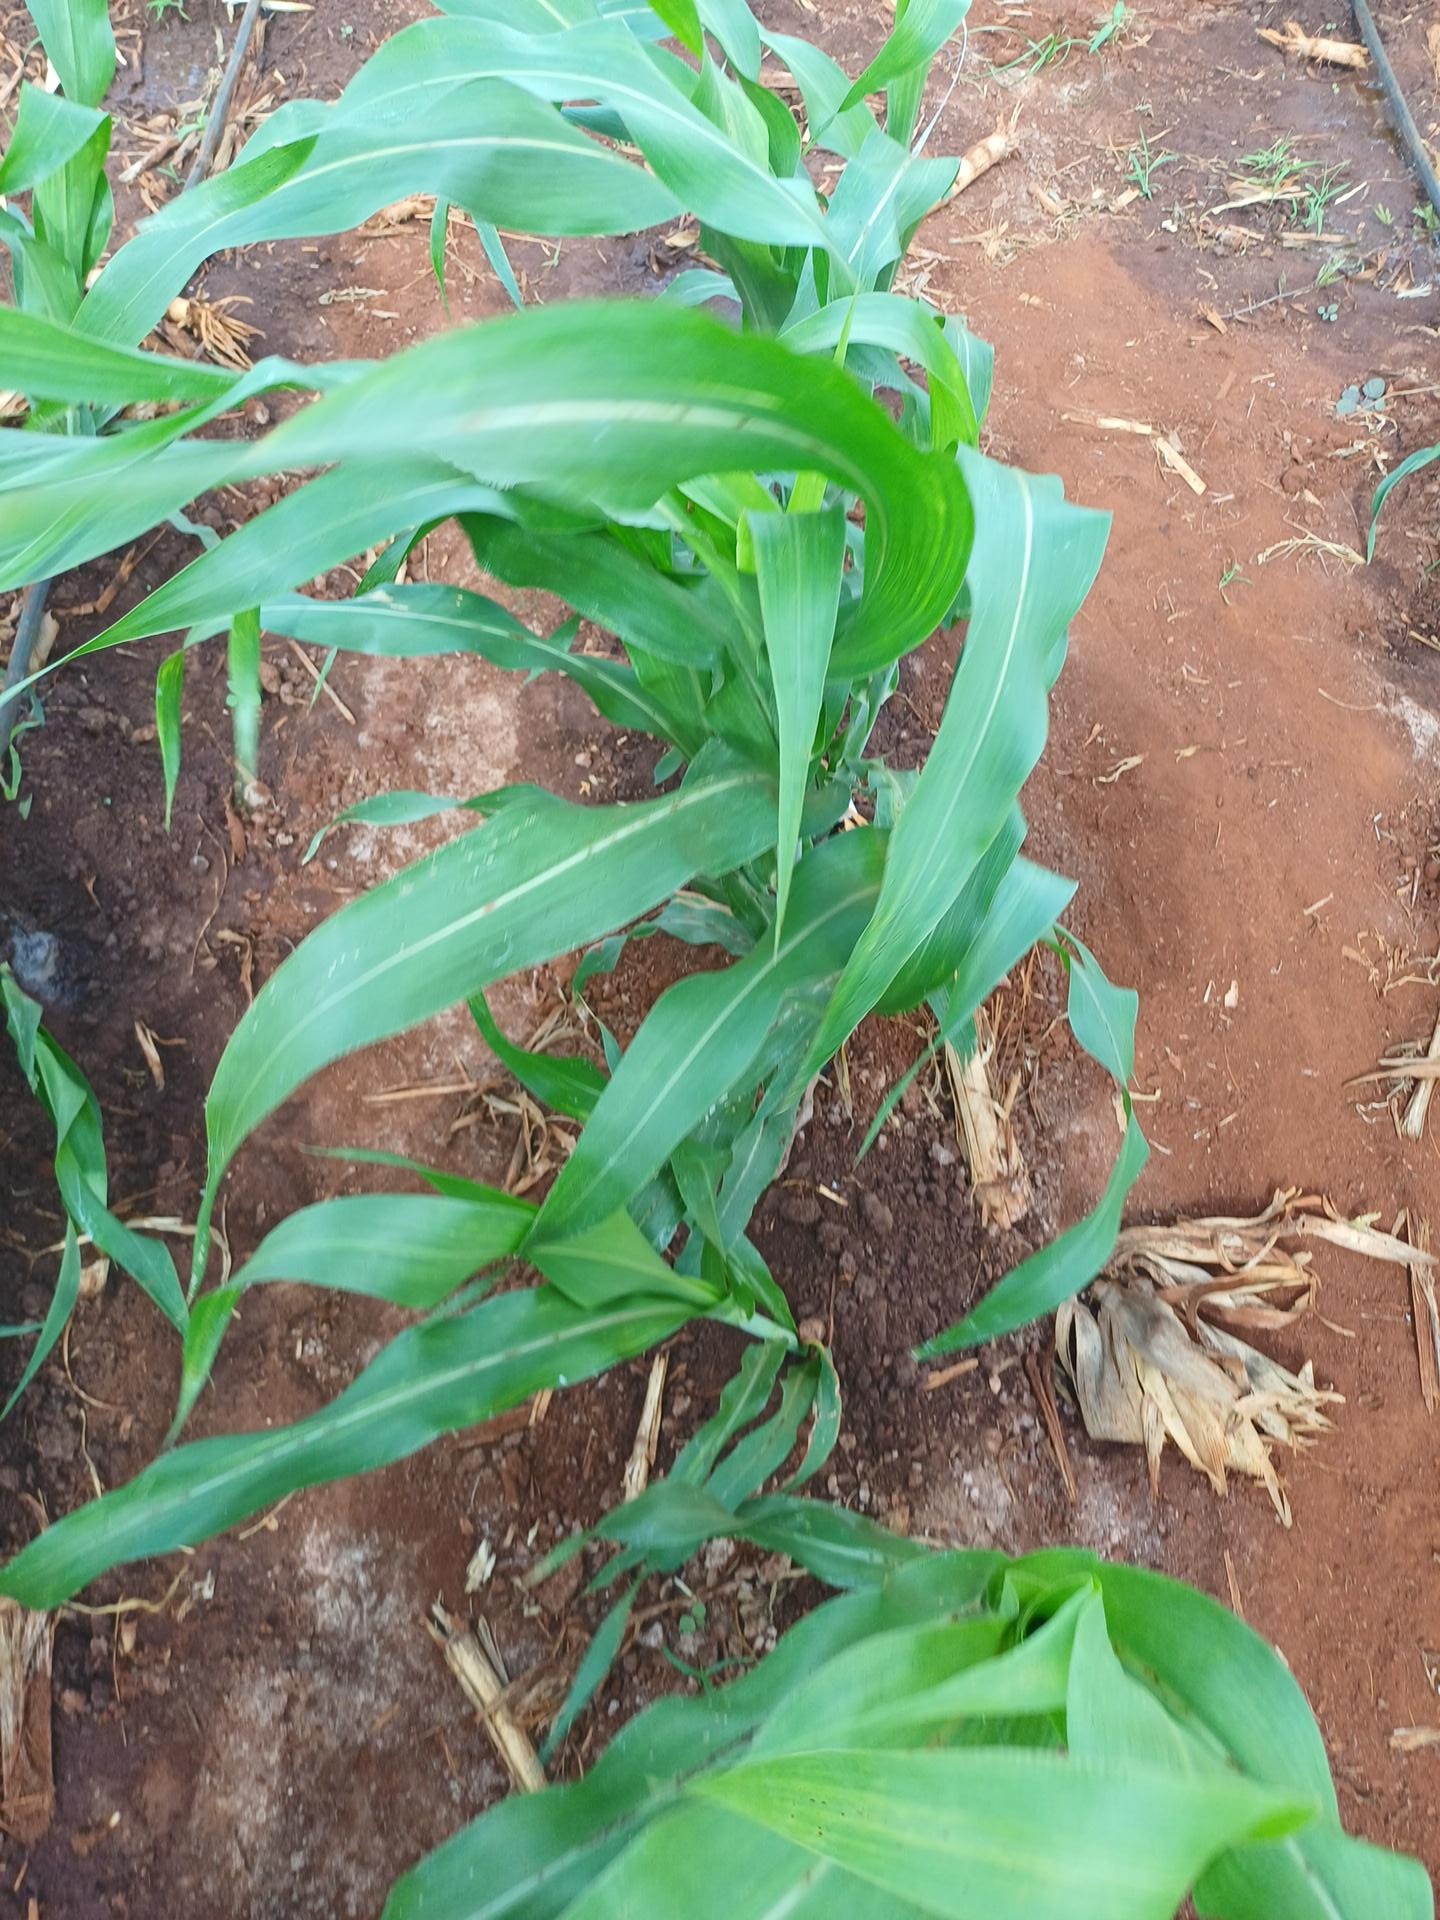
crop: sorghum
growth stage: vegetative
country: Kenya
